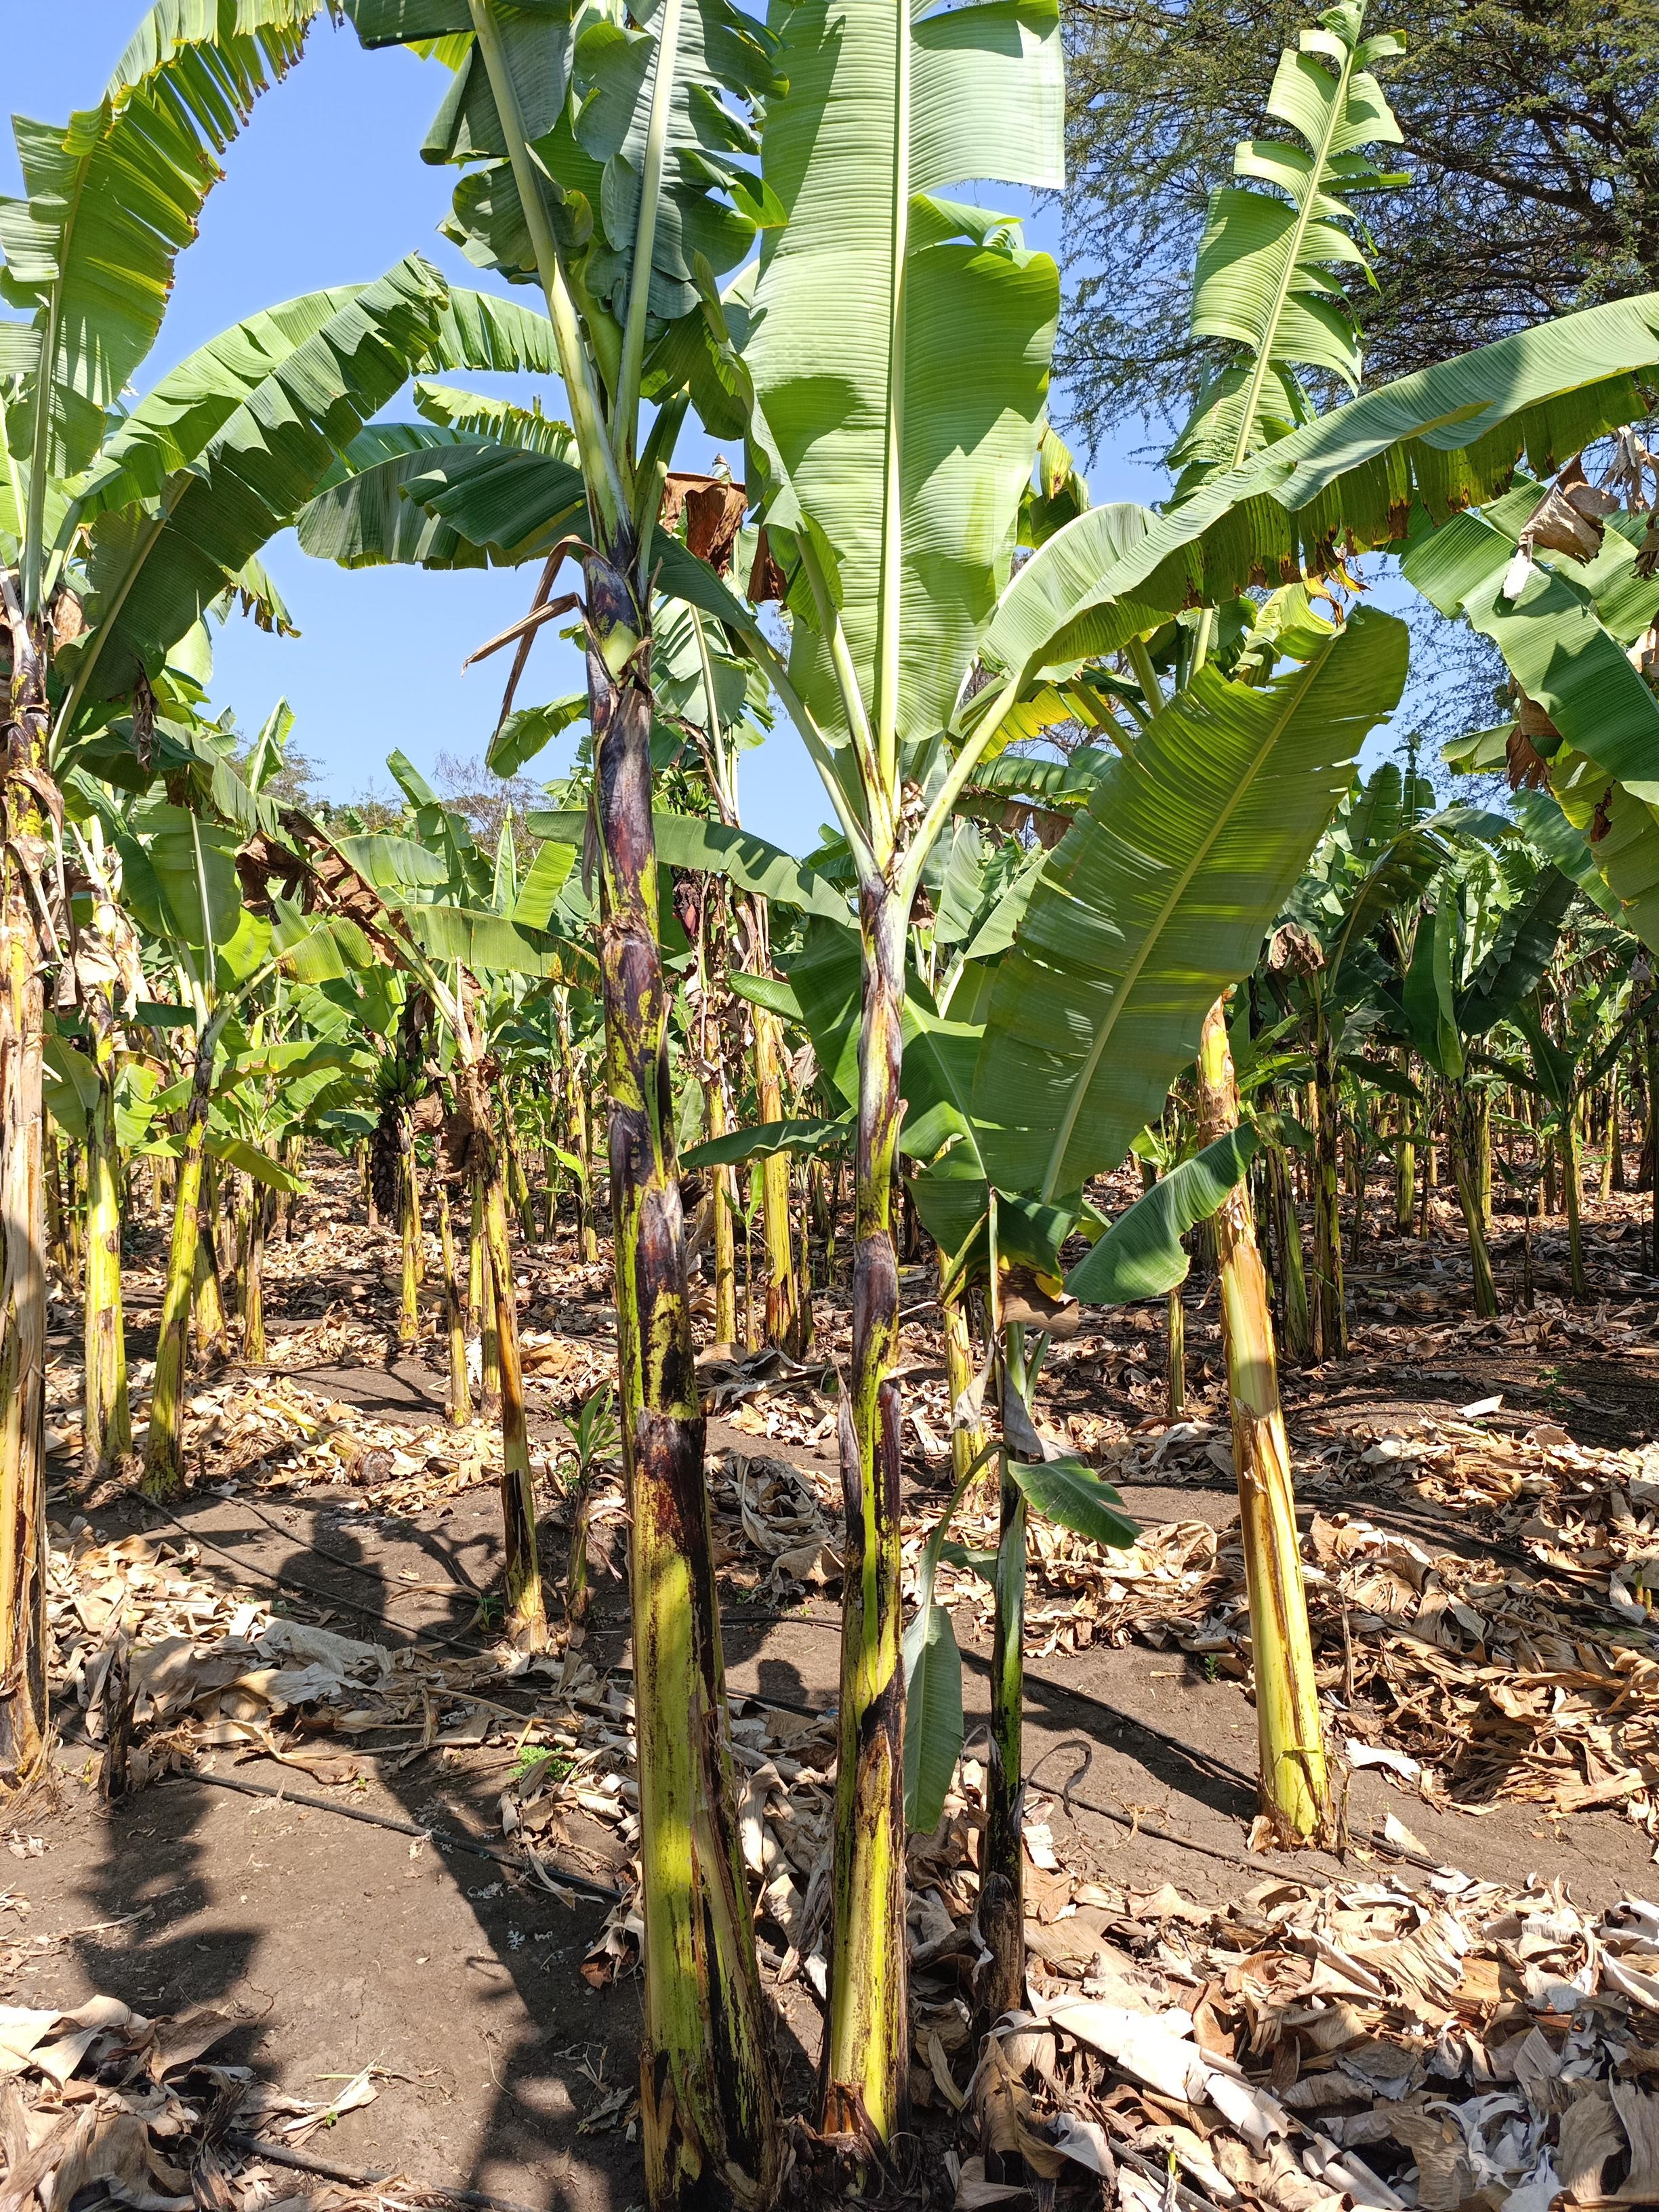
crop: banana
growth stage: vegetative
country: Tanzania
